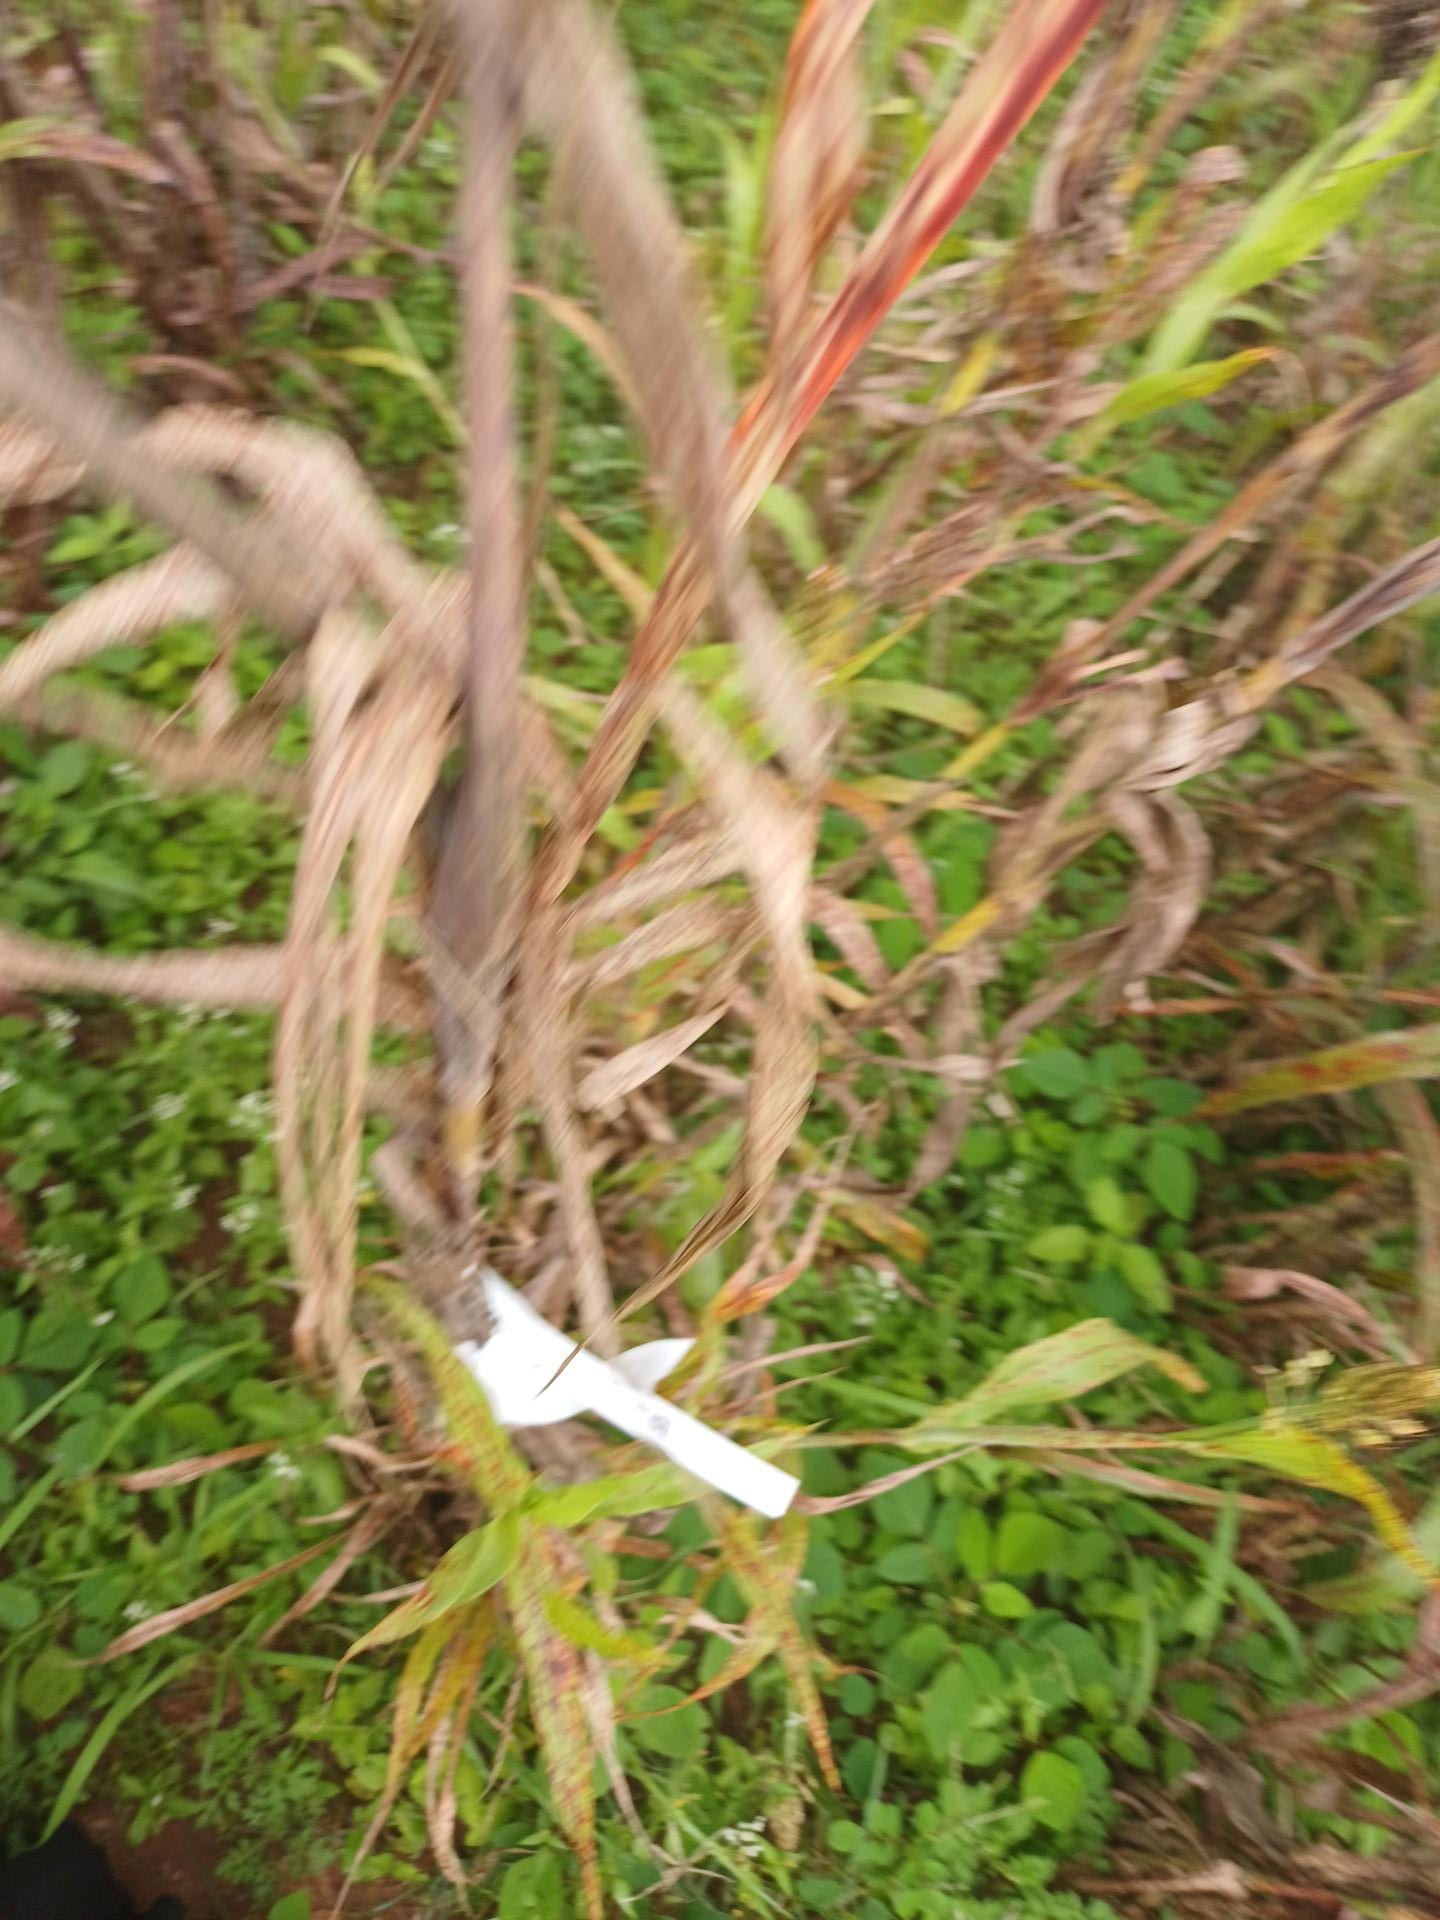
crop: sorghum
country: Kenya
